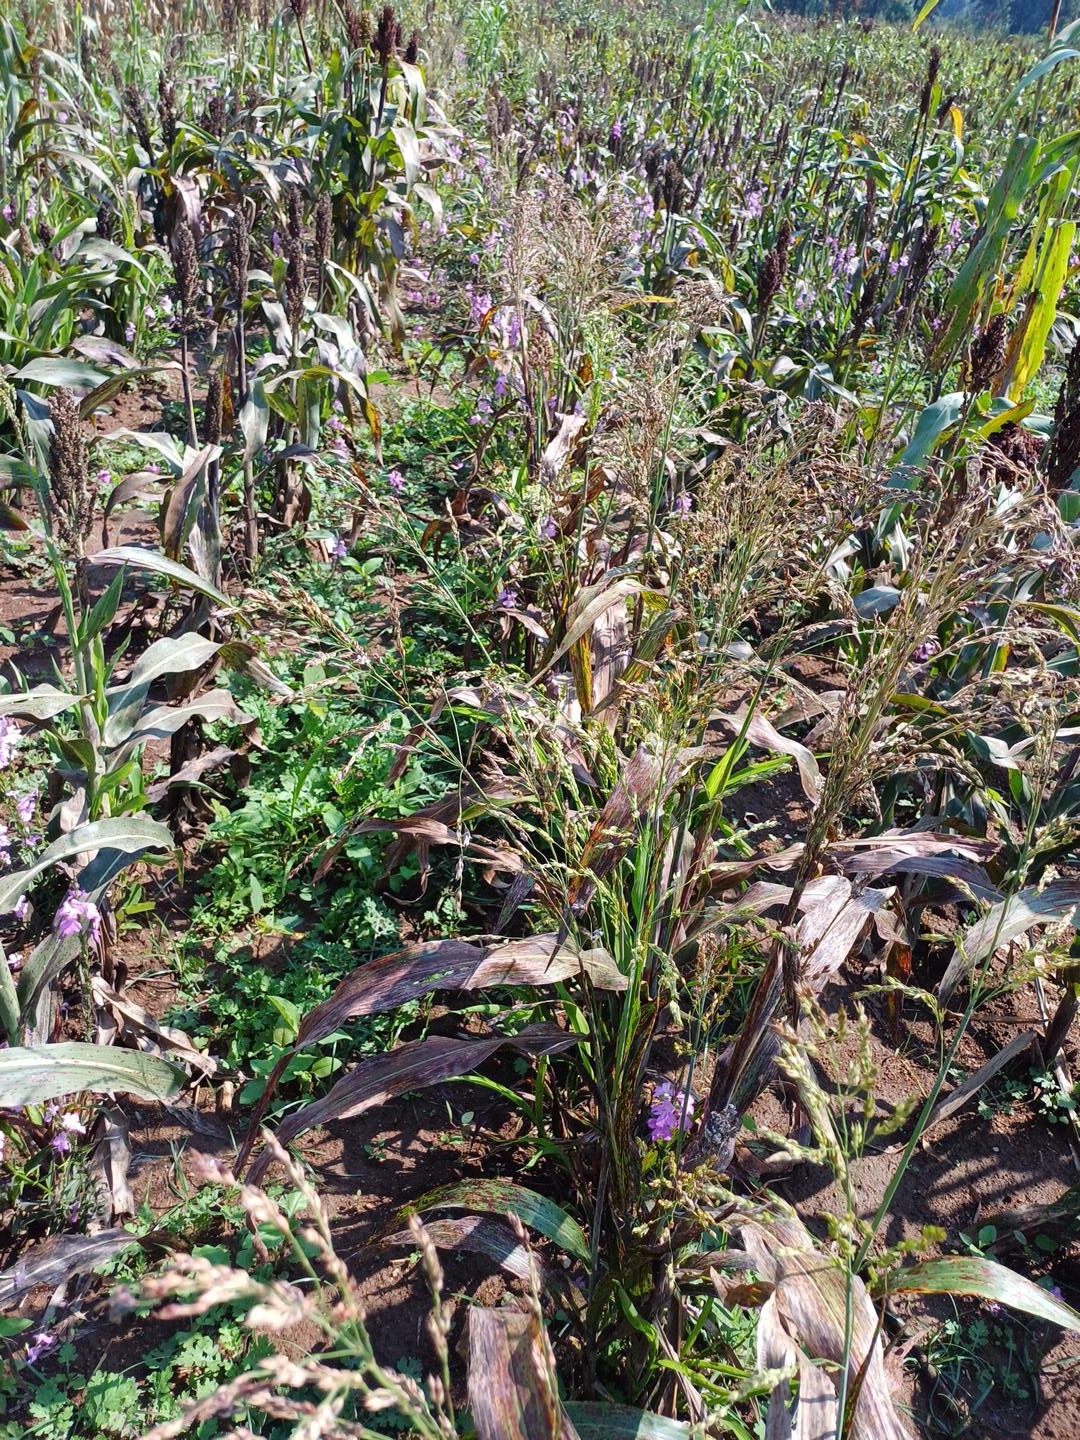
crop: sorghum
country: Kenya
